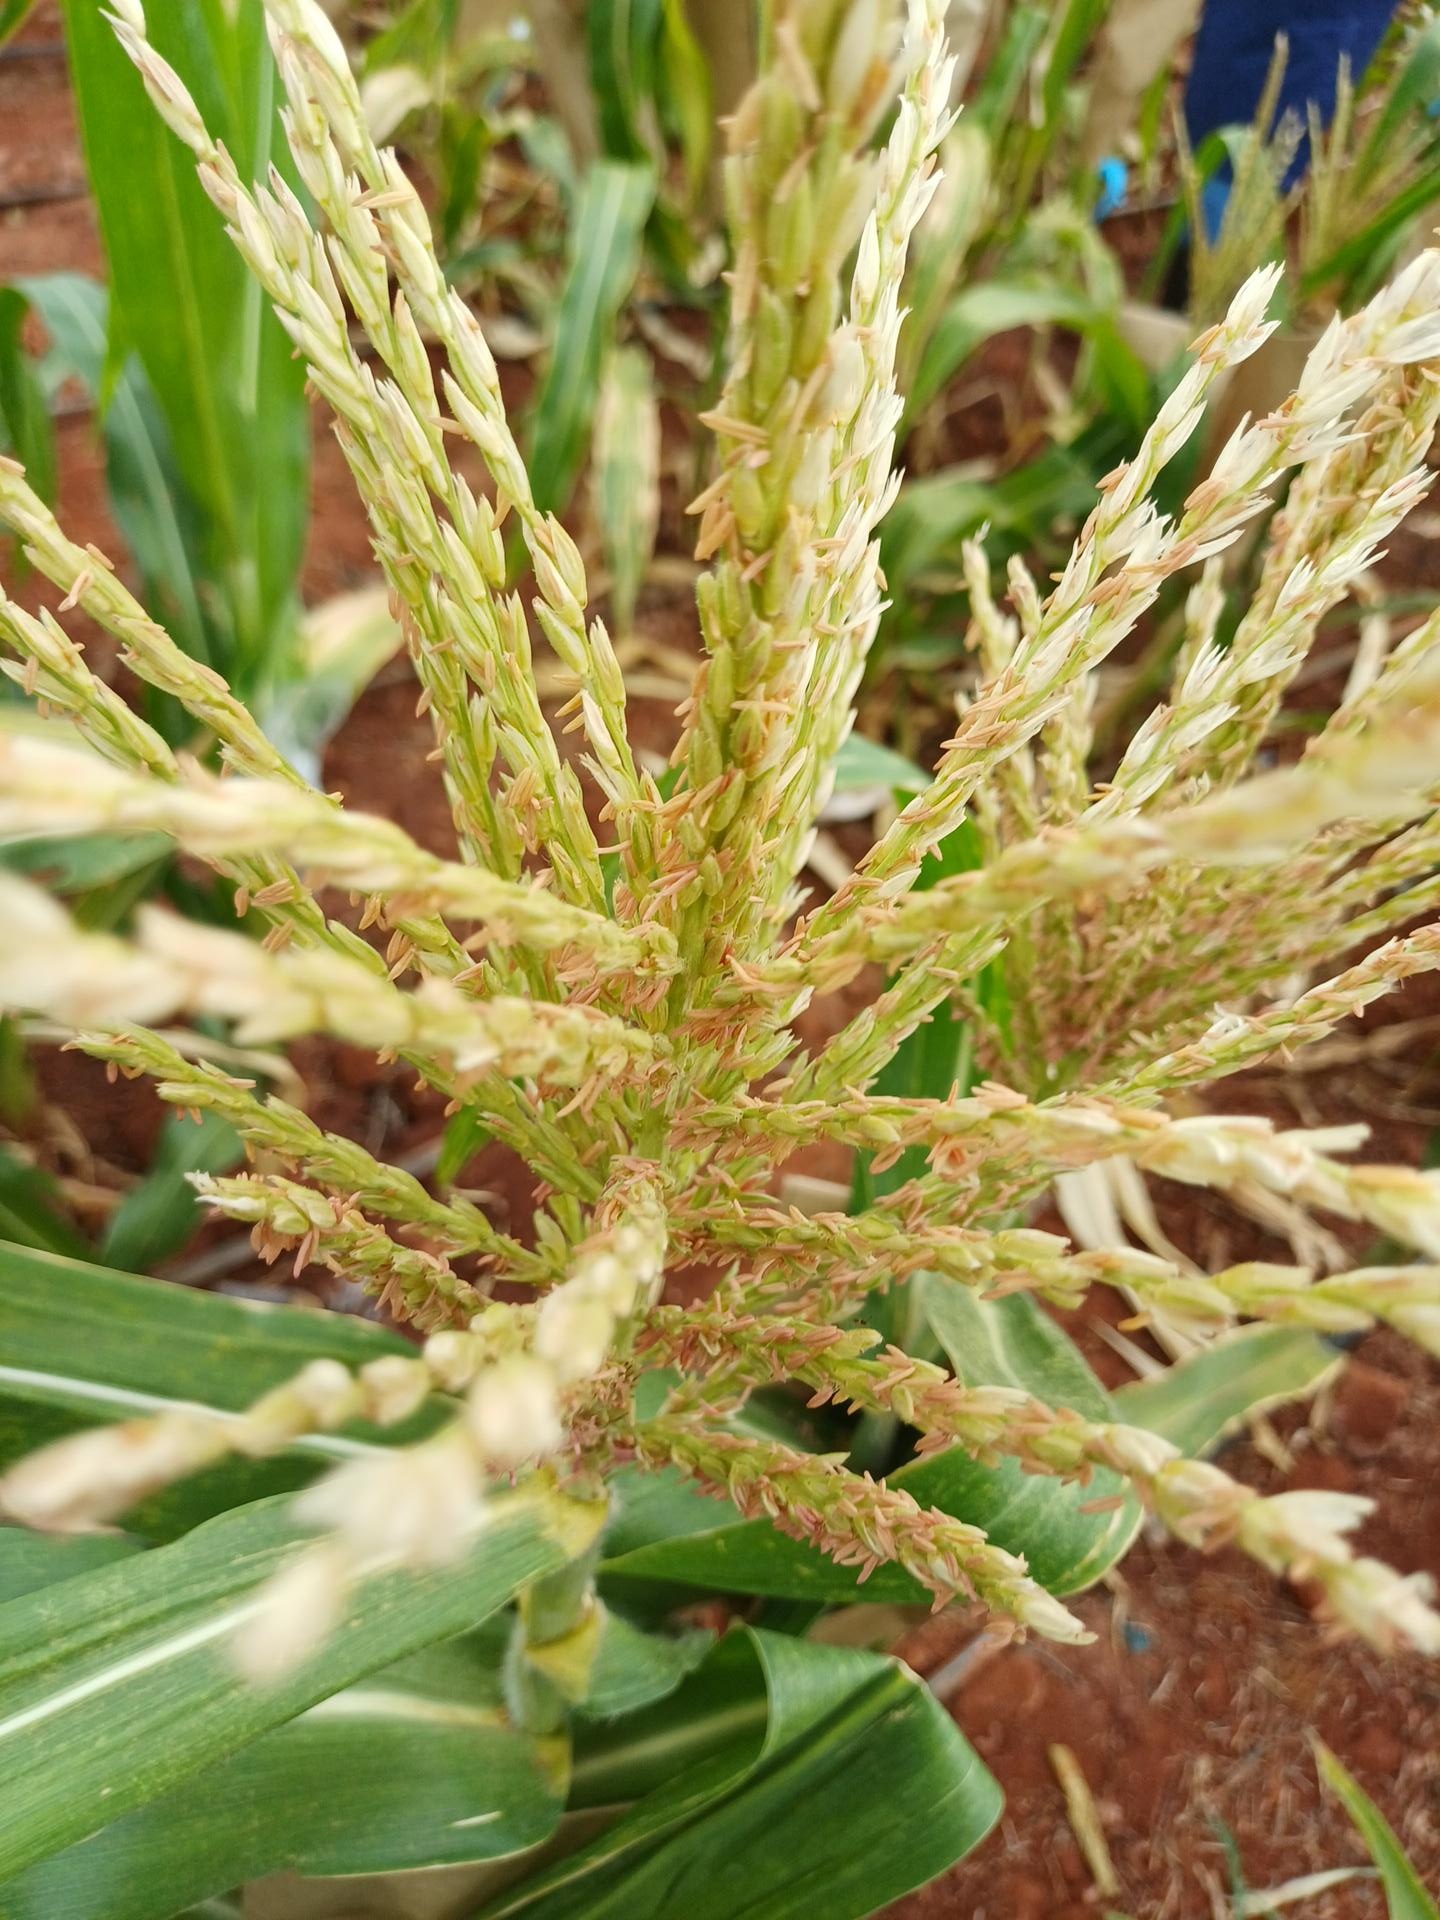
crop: maize
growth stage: flowering
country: Kenya
